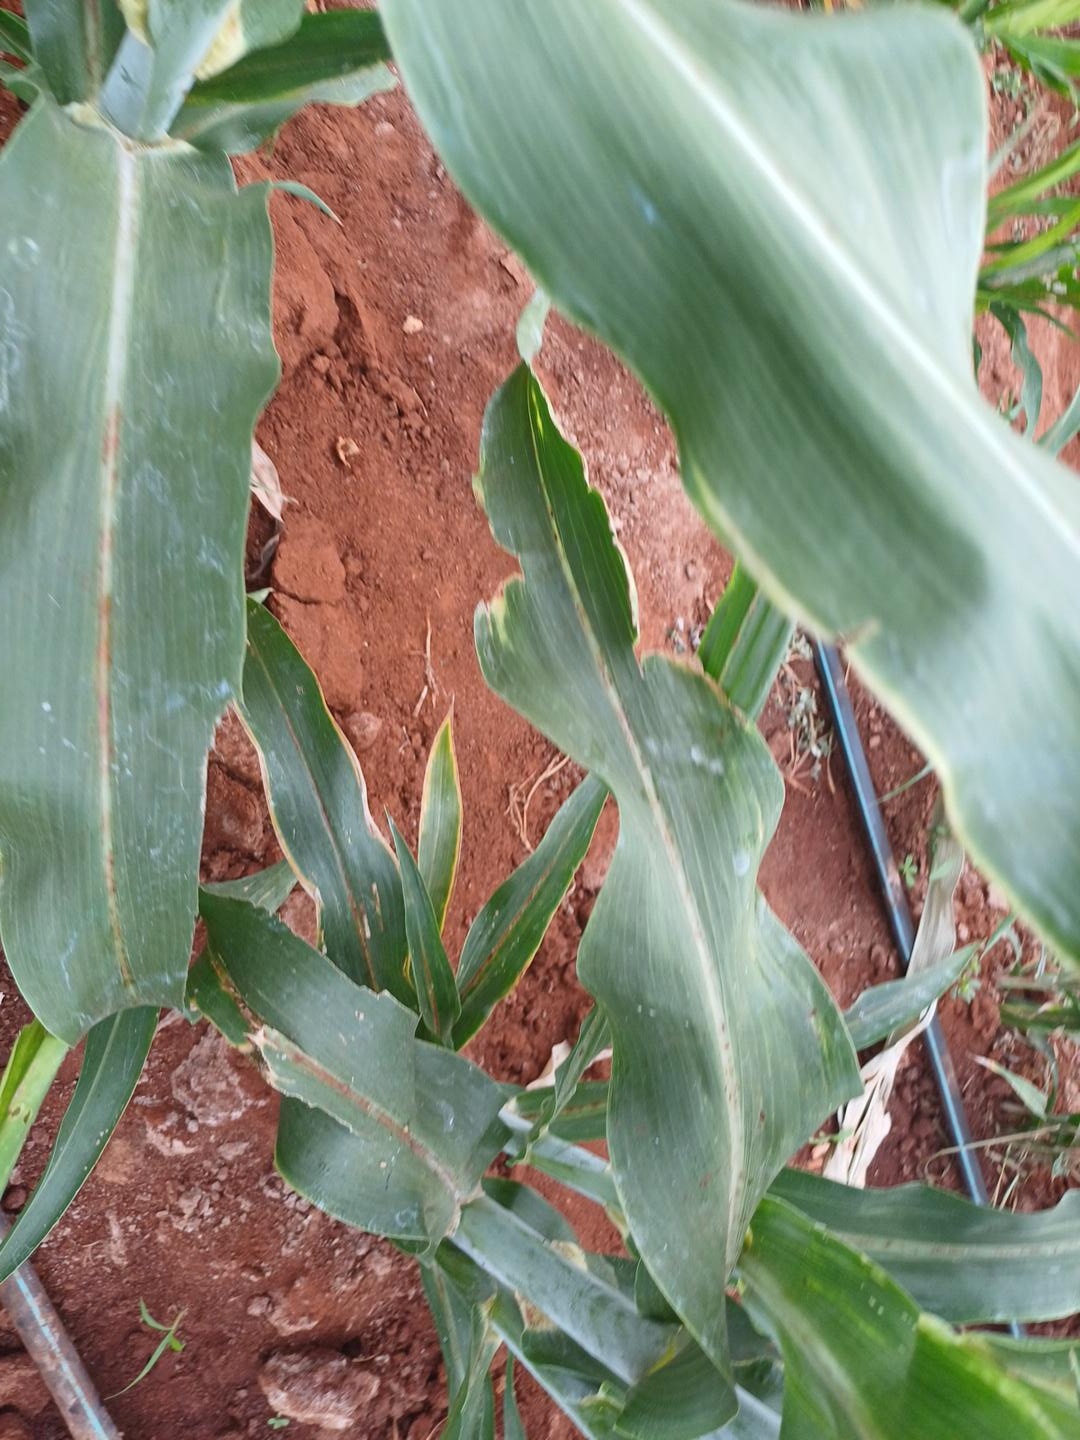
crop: sorghum
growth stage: heading tuber
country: Kenya
